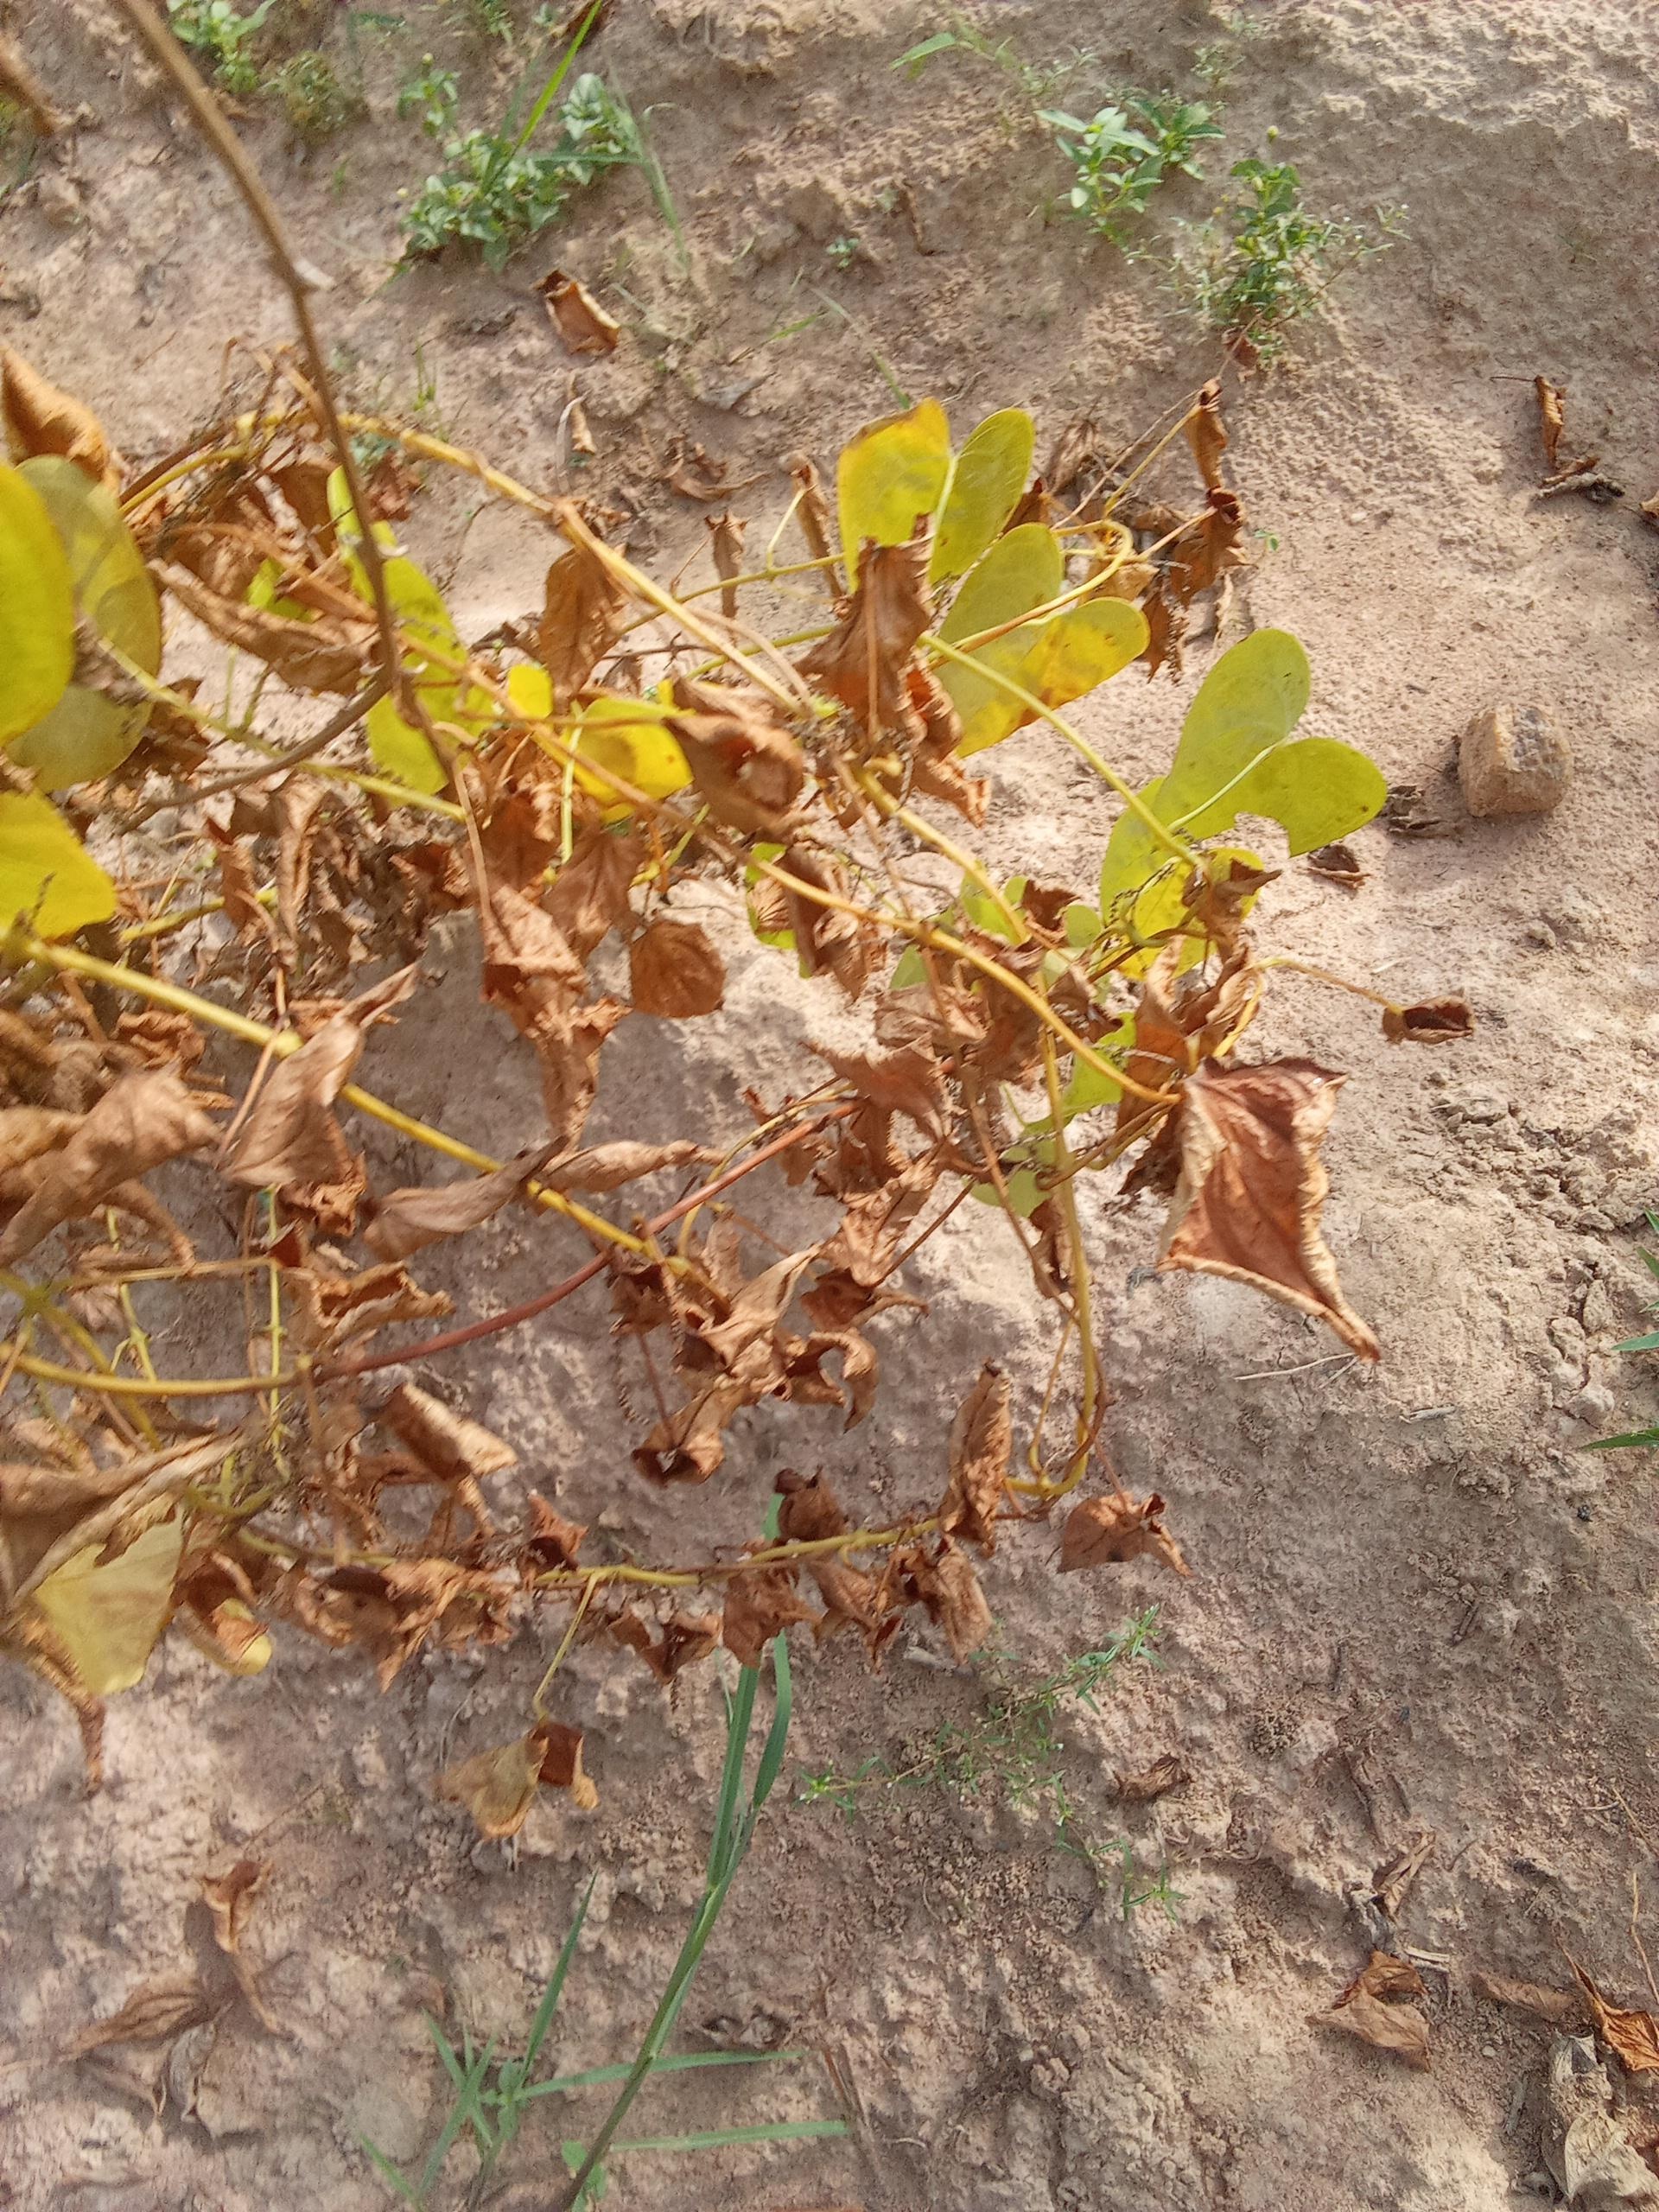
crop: yam
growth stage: maturity
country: Nigeria
